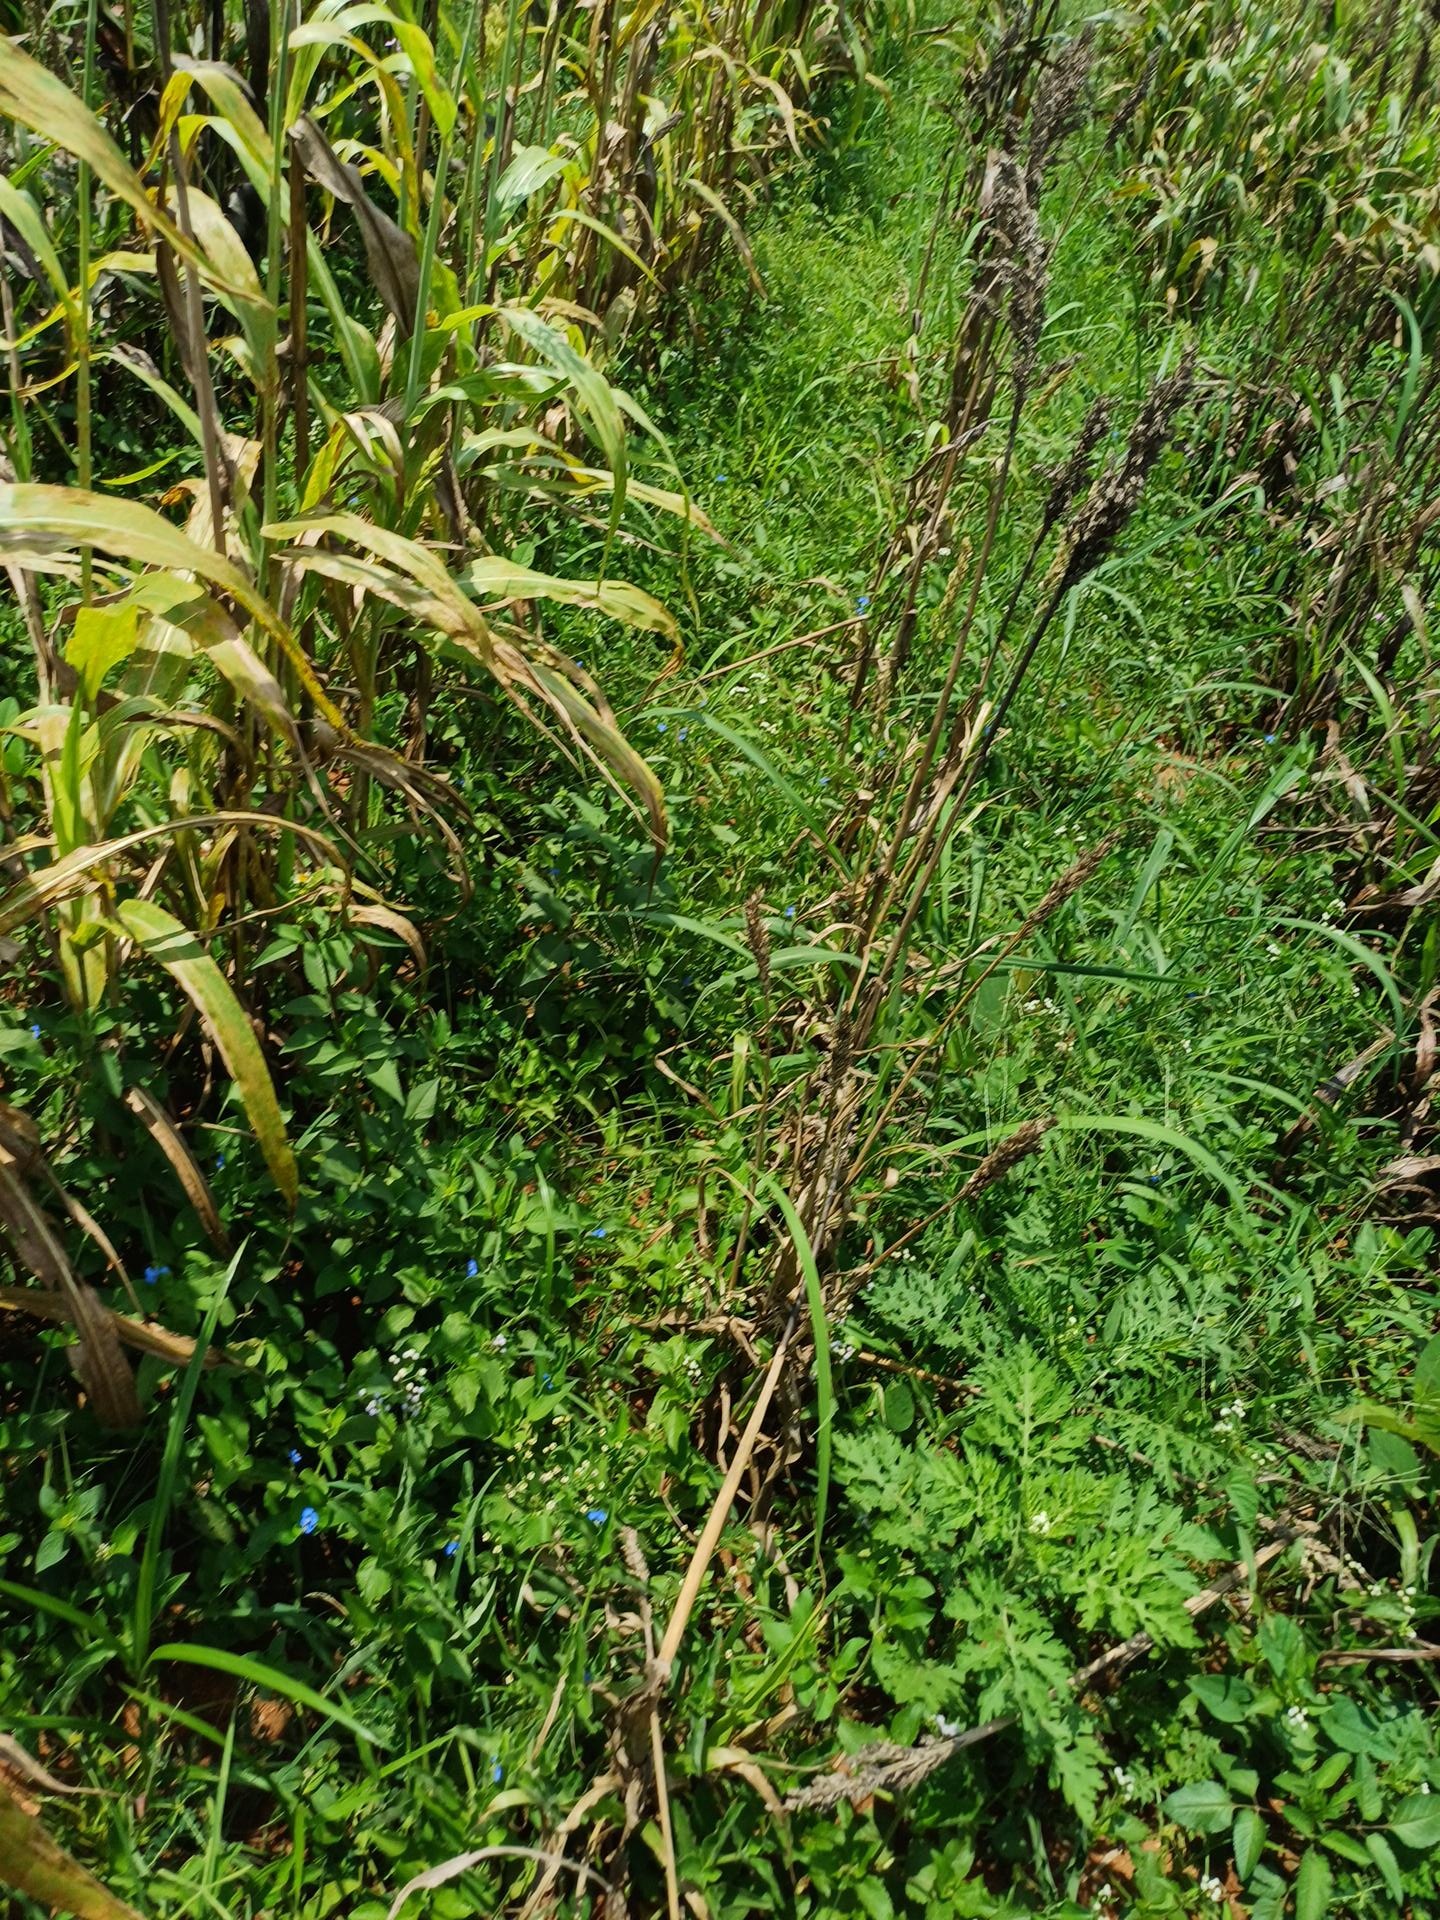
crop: sorghum
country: Kenya
